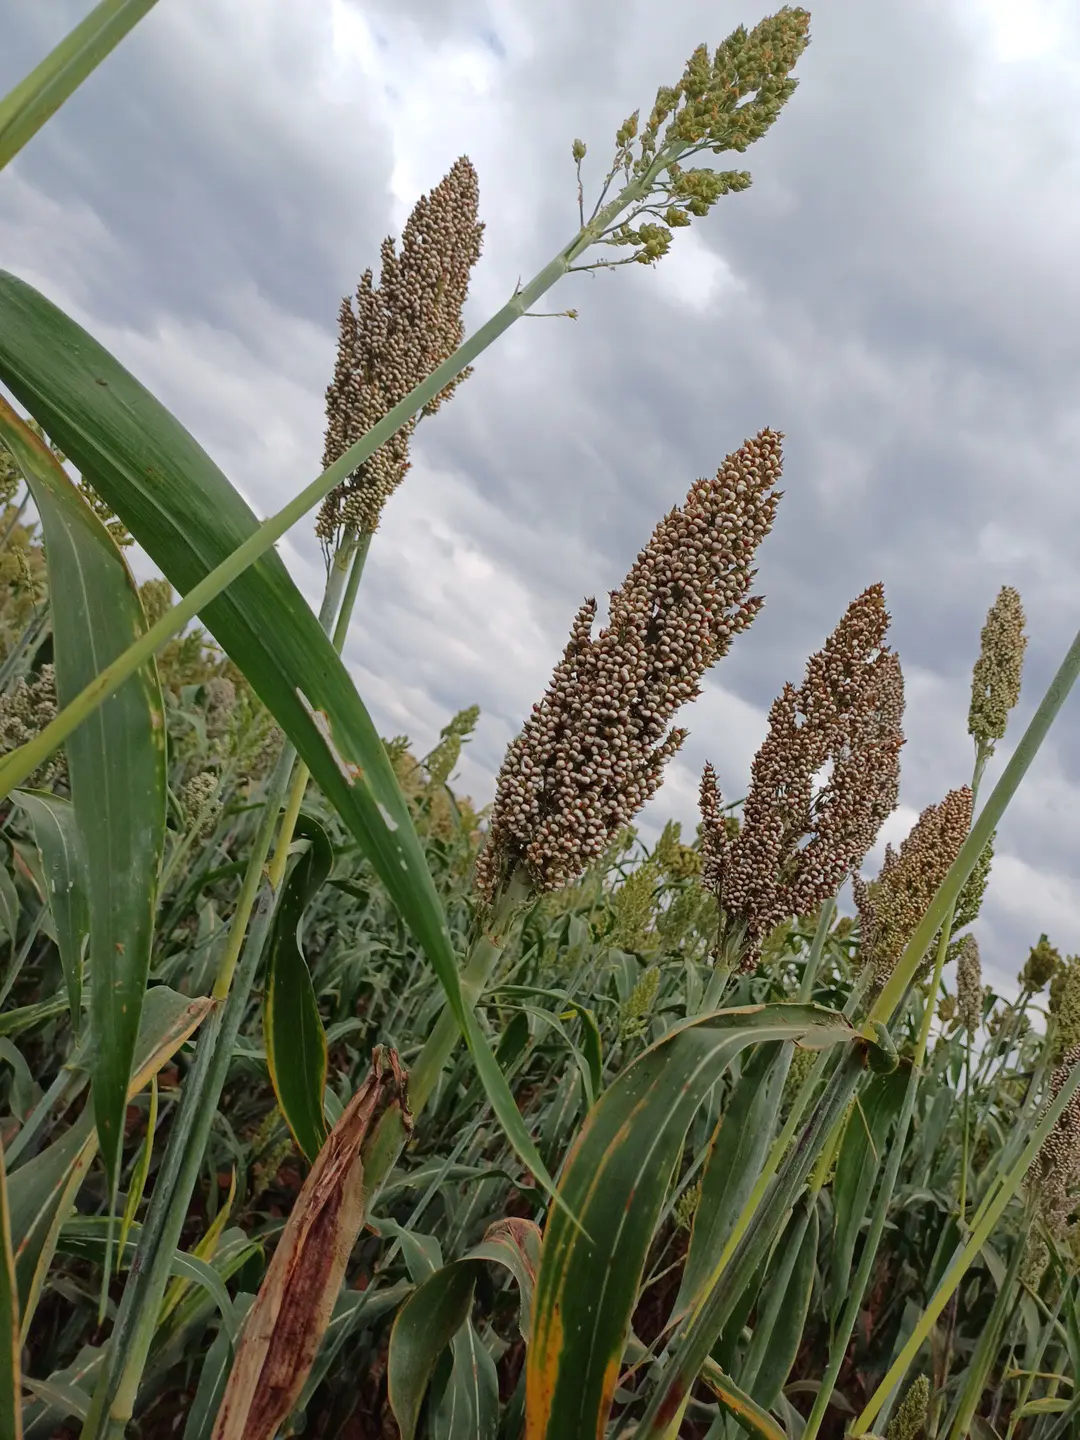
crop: sorghum
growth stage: filling grain
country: Kenya
